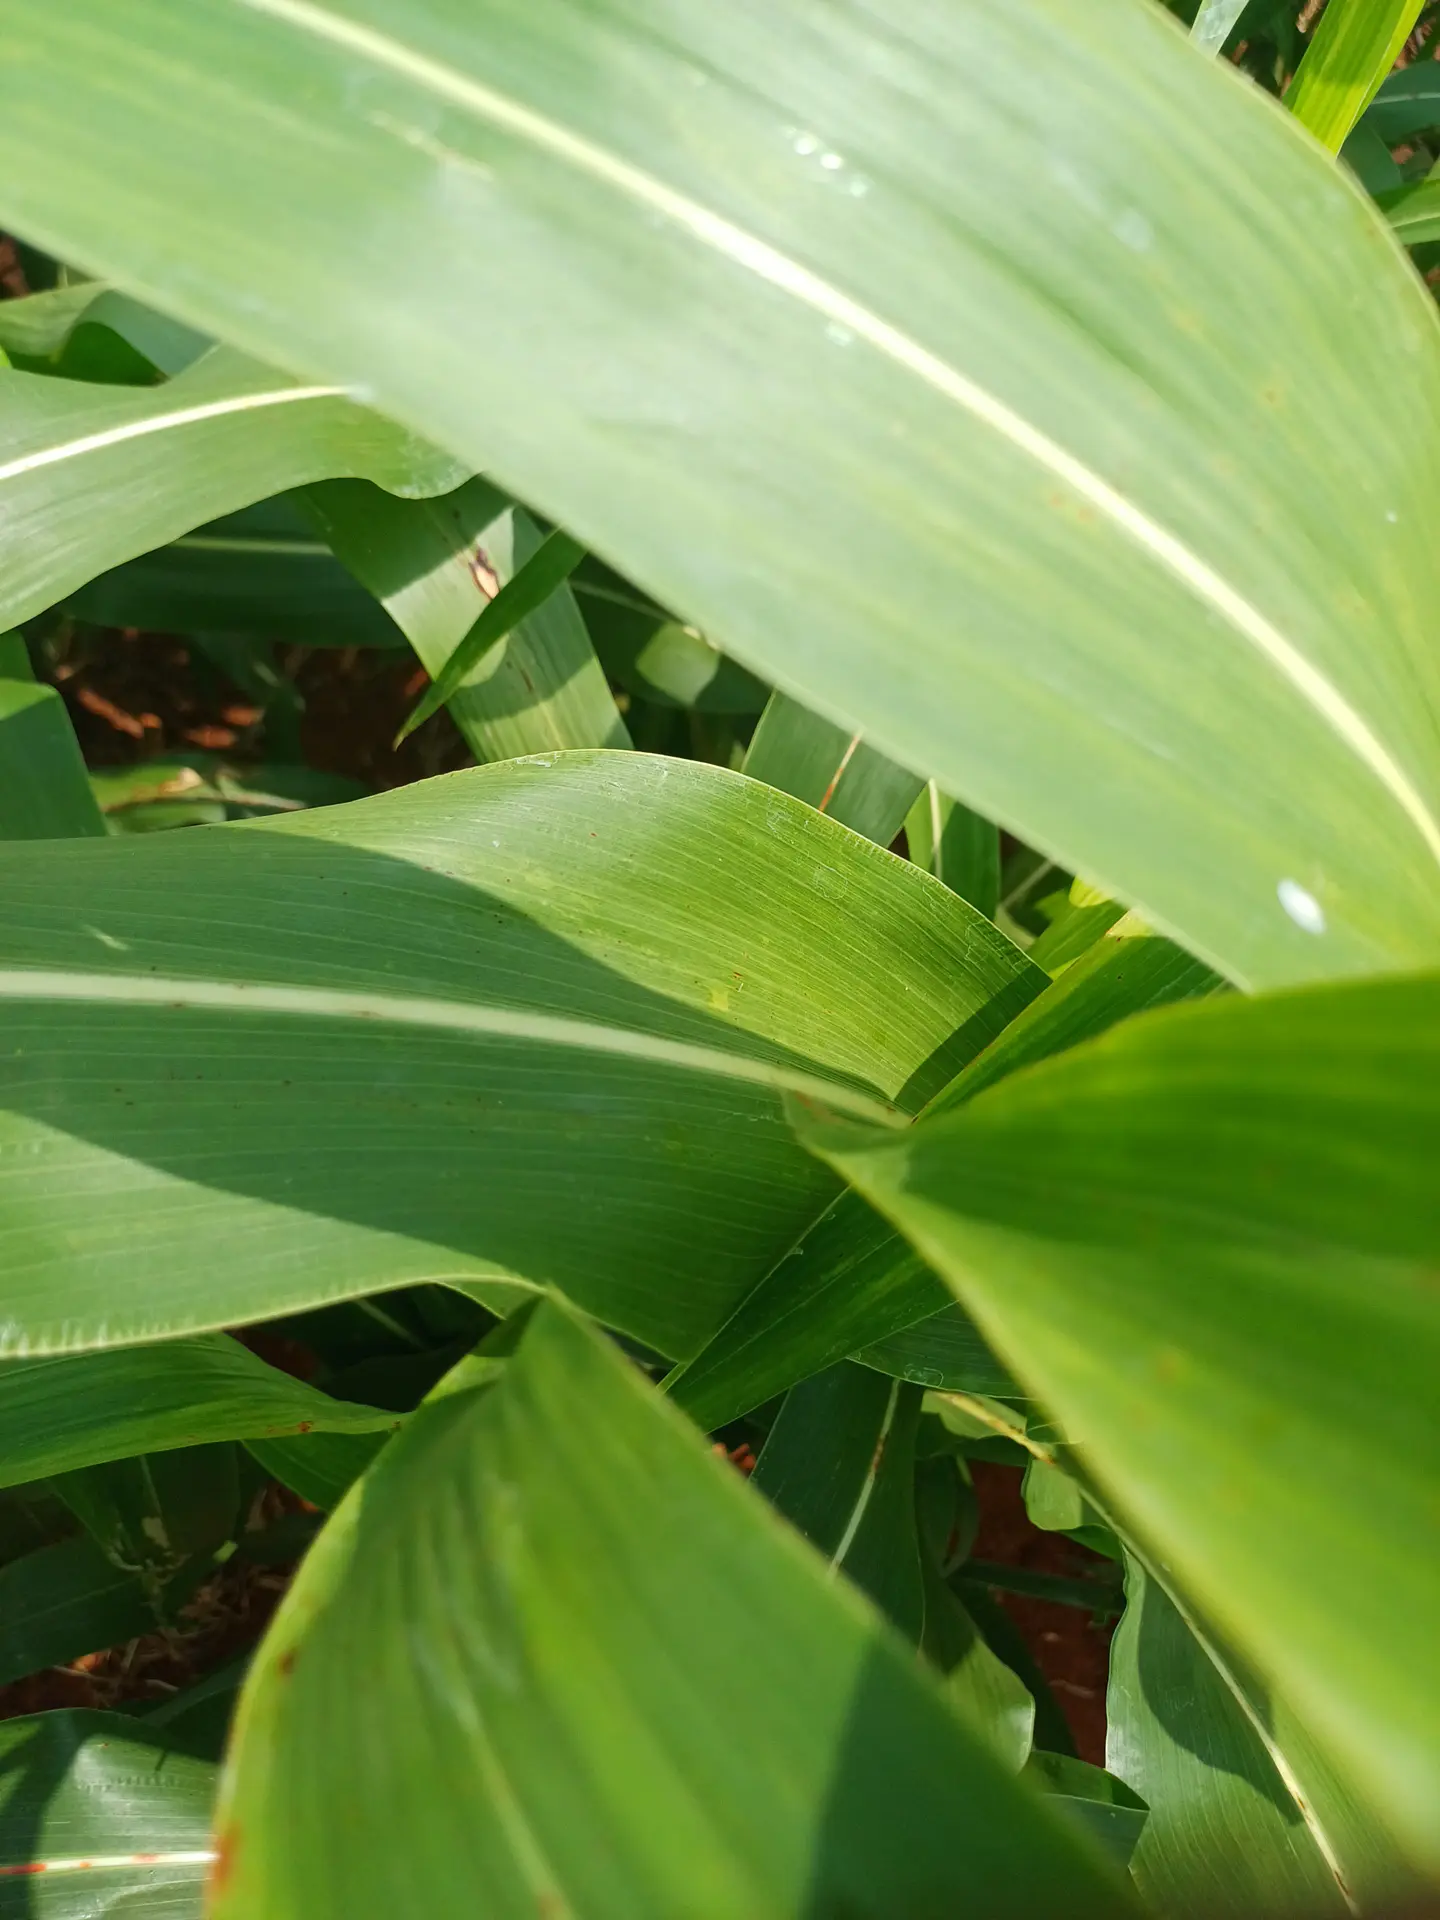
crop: sorghum
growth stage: vegetative
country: Kenya
